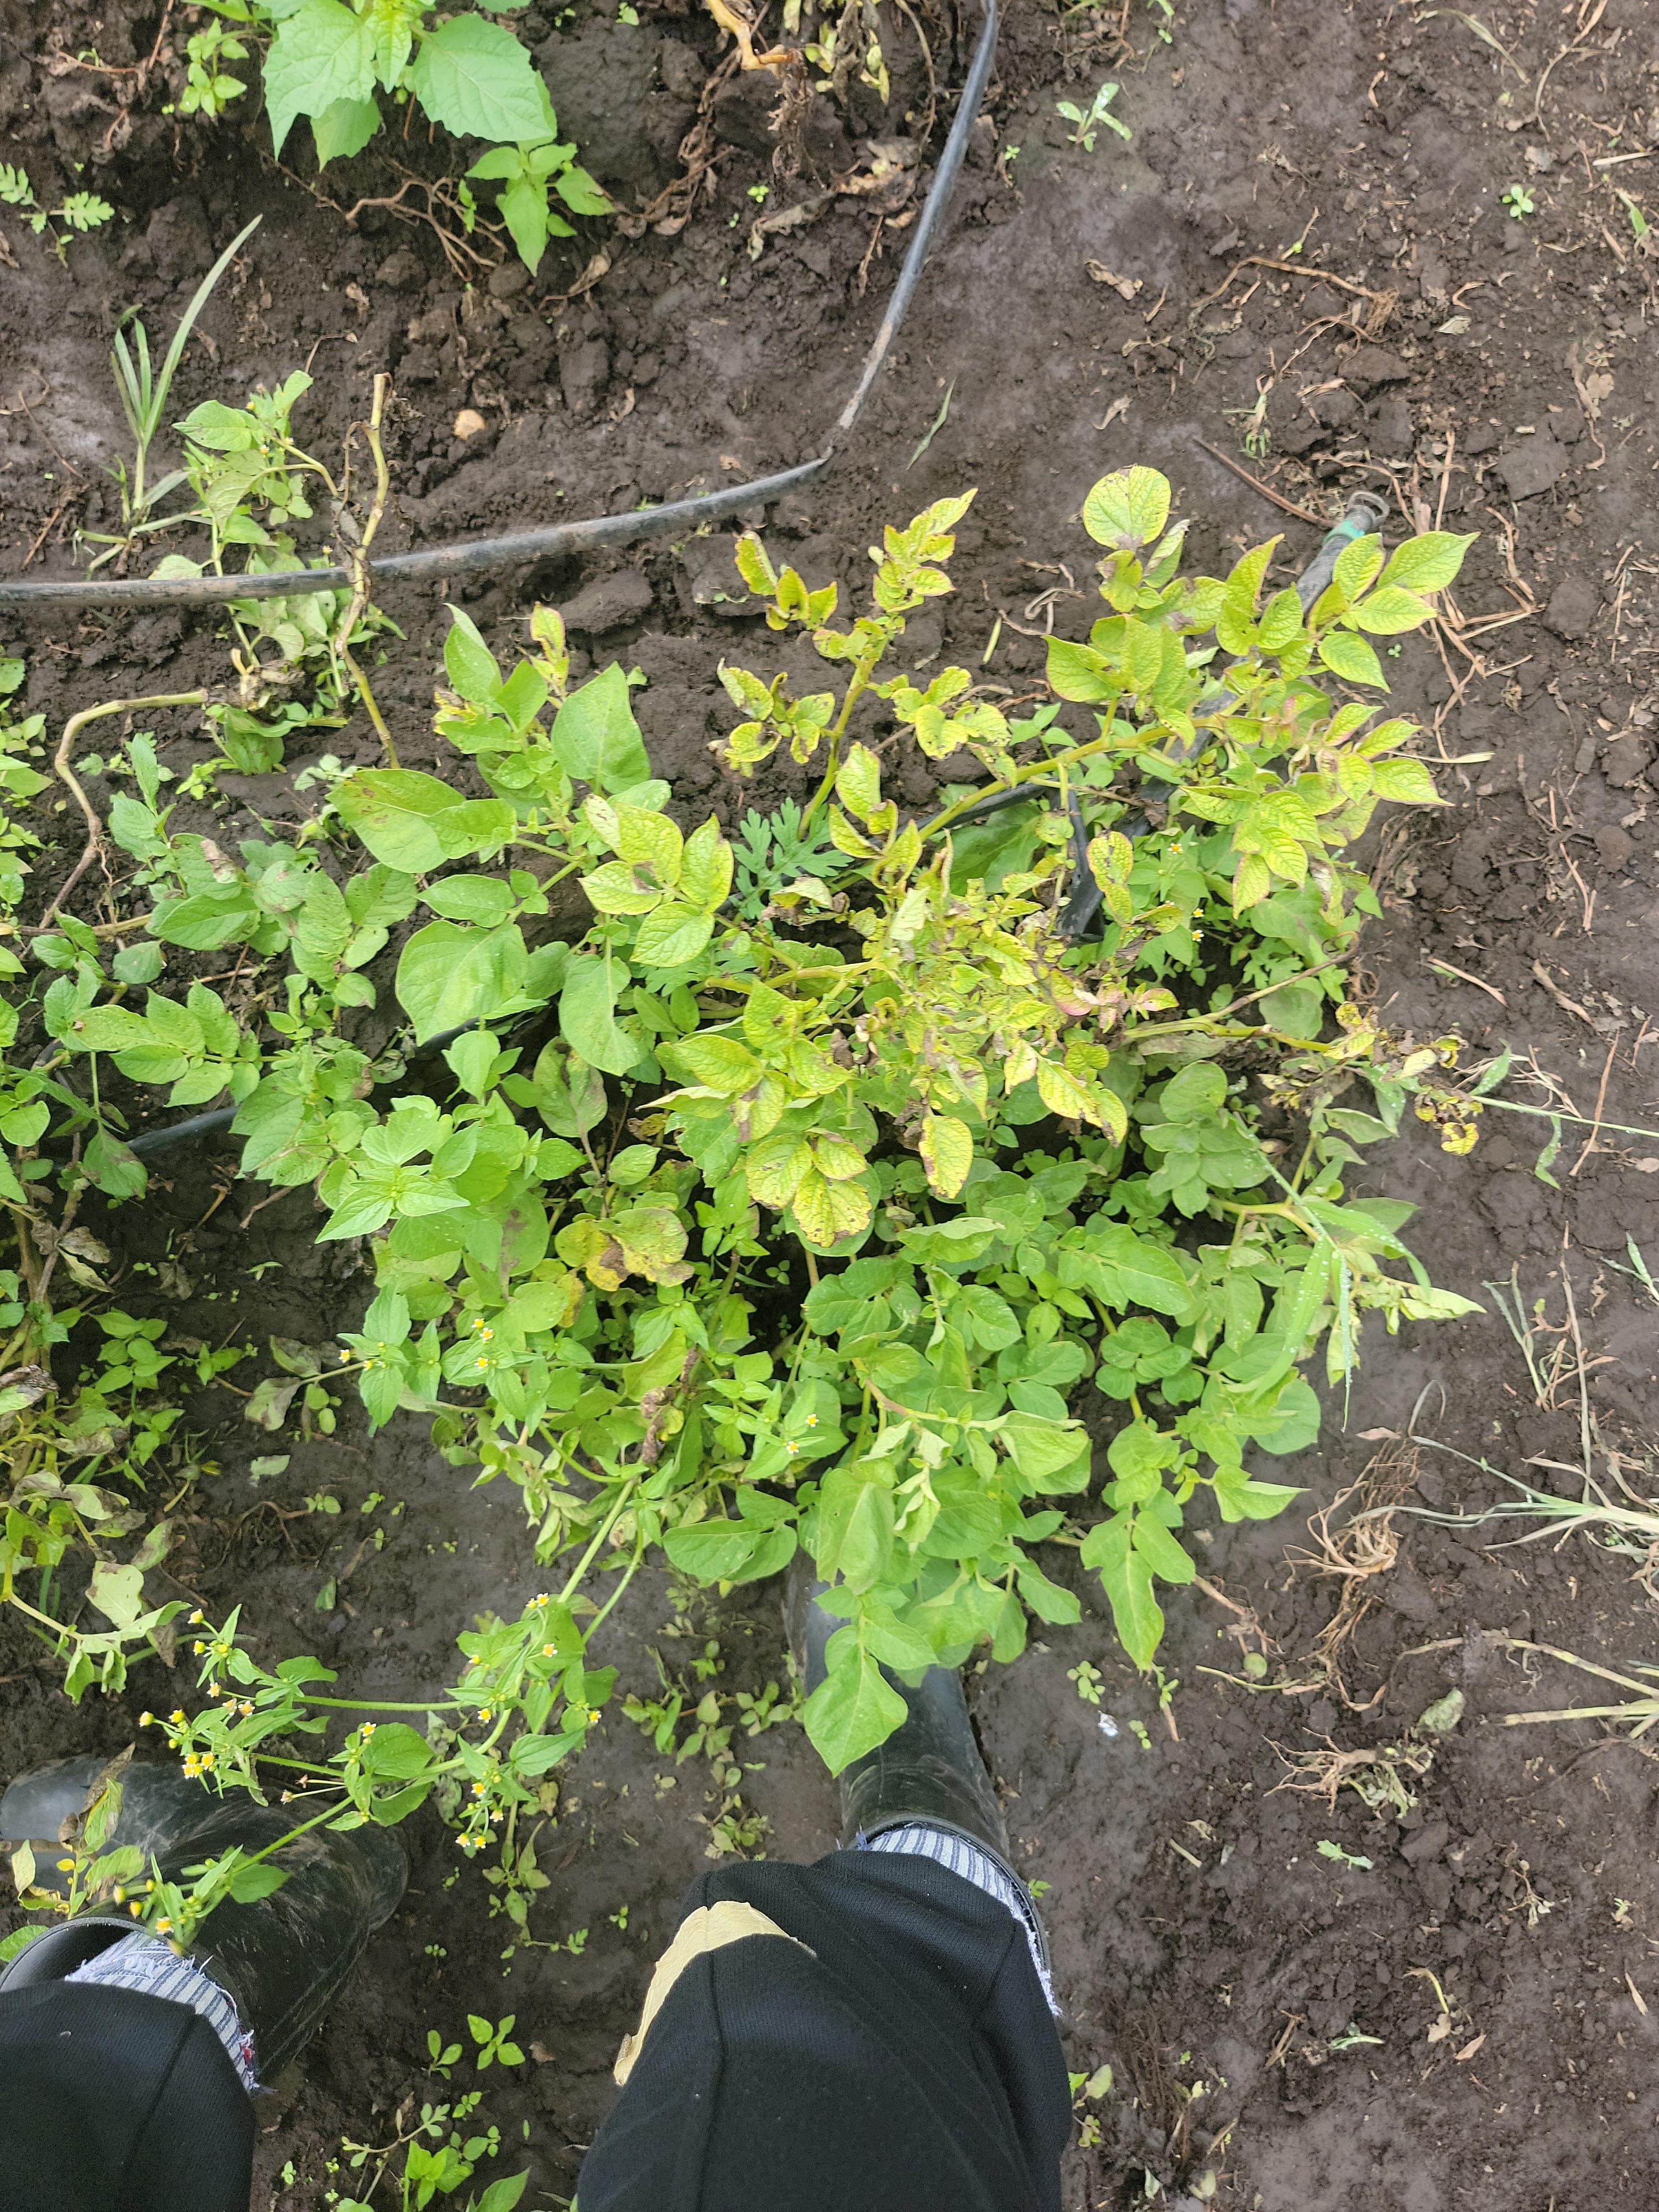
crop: potato
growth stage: flowering
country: Tanzania
